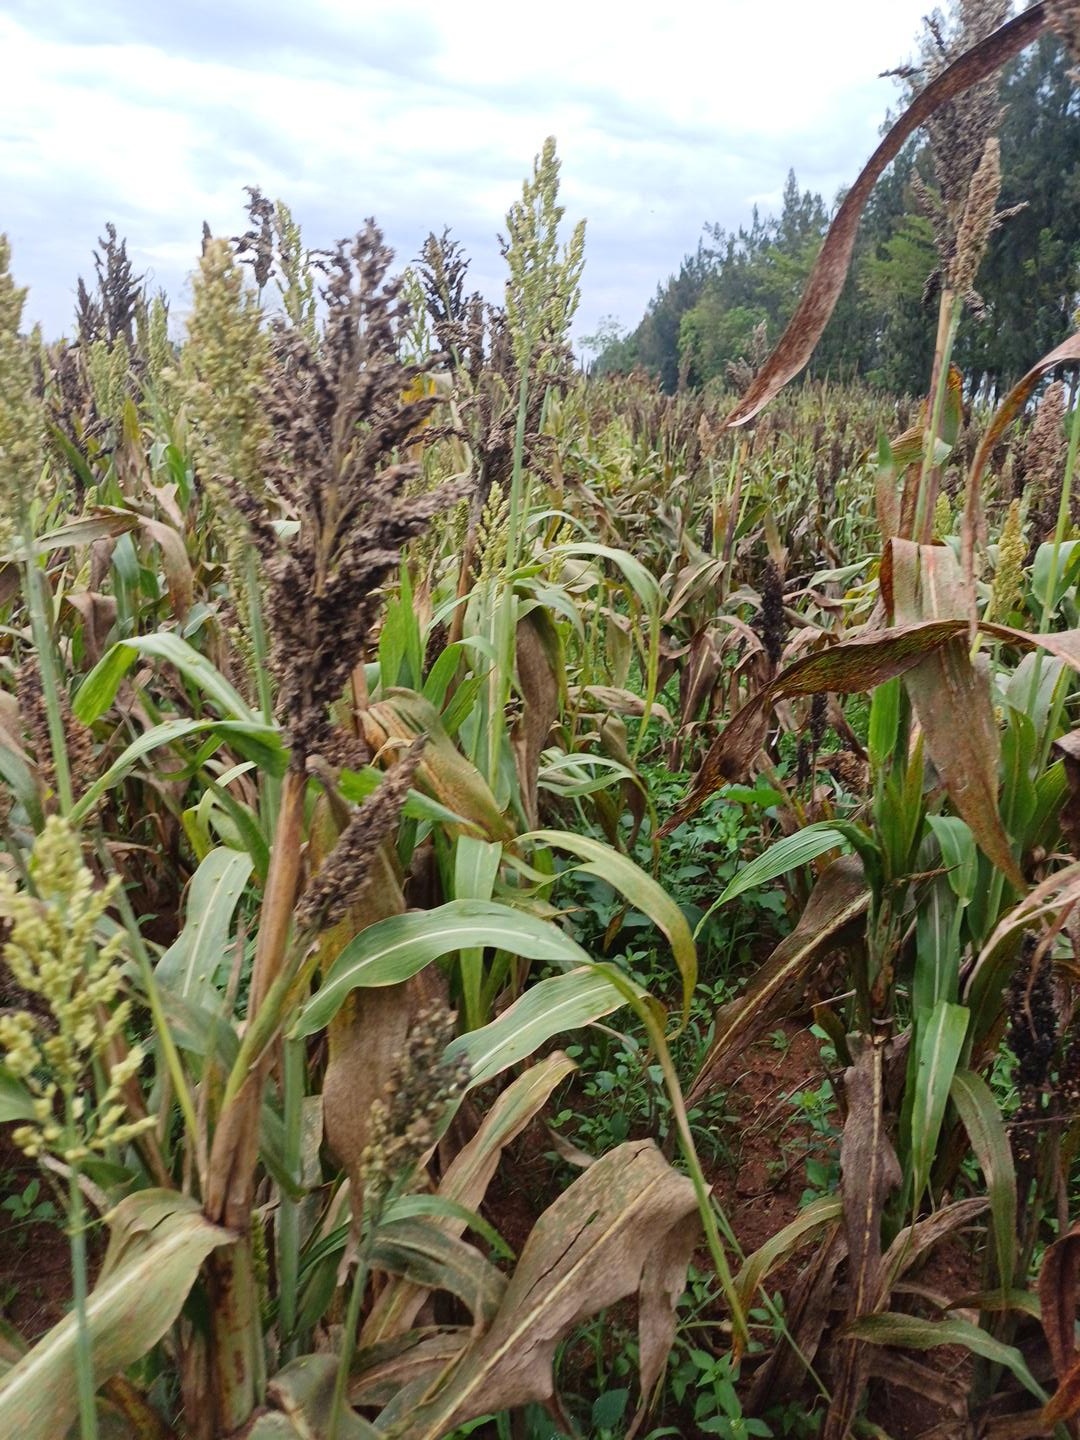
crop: sorghum
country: Kenya
